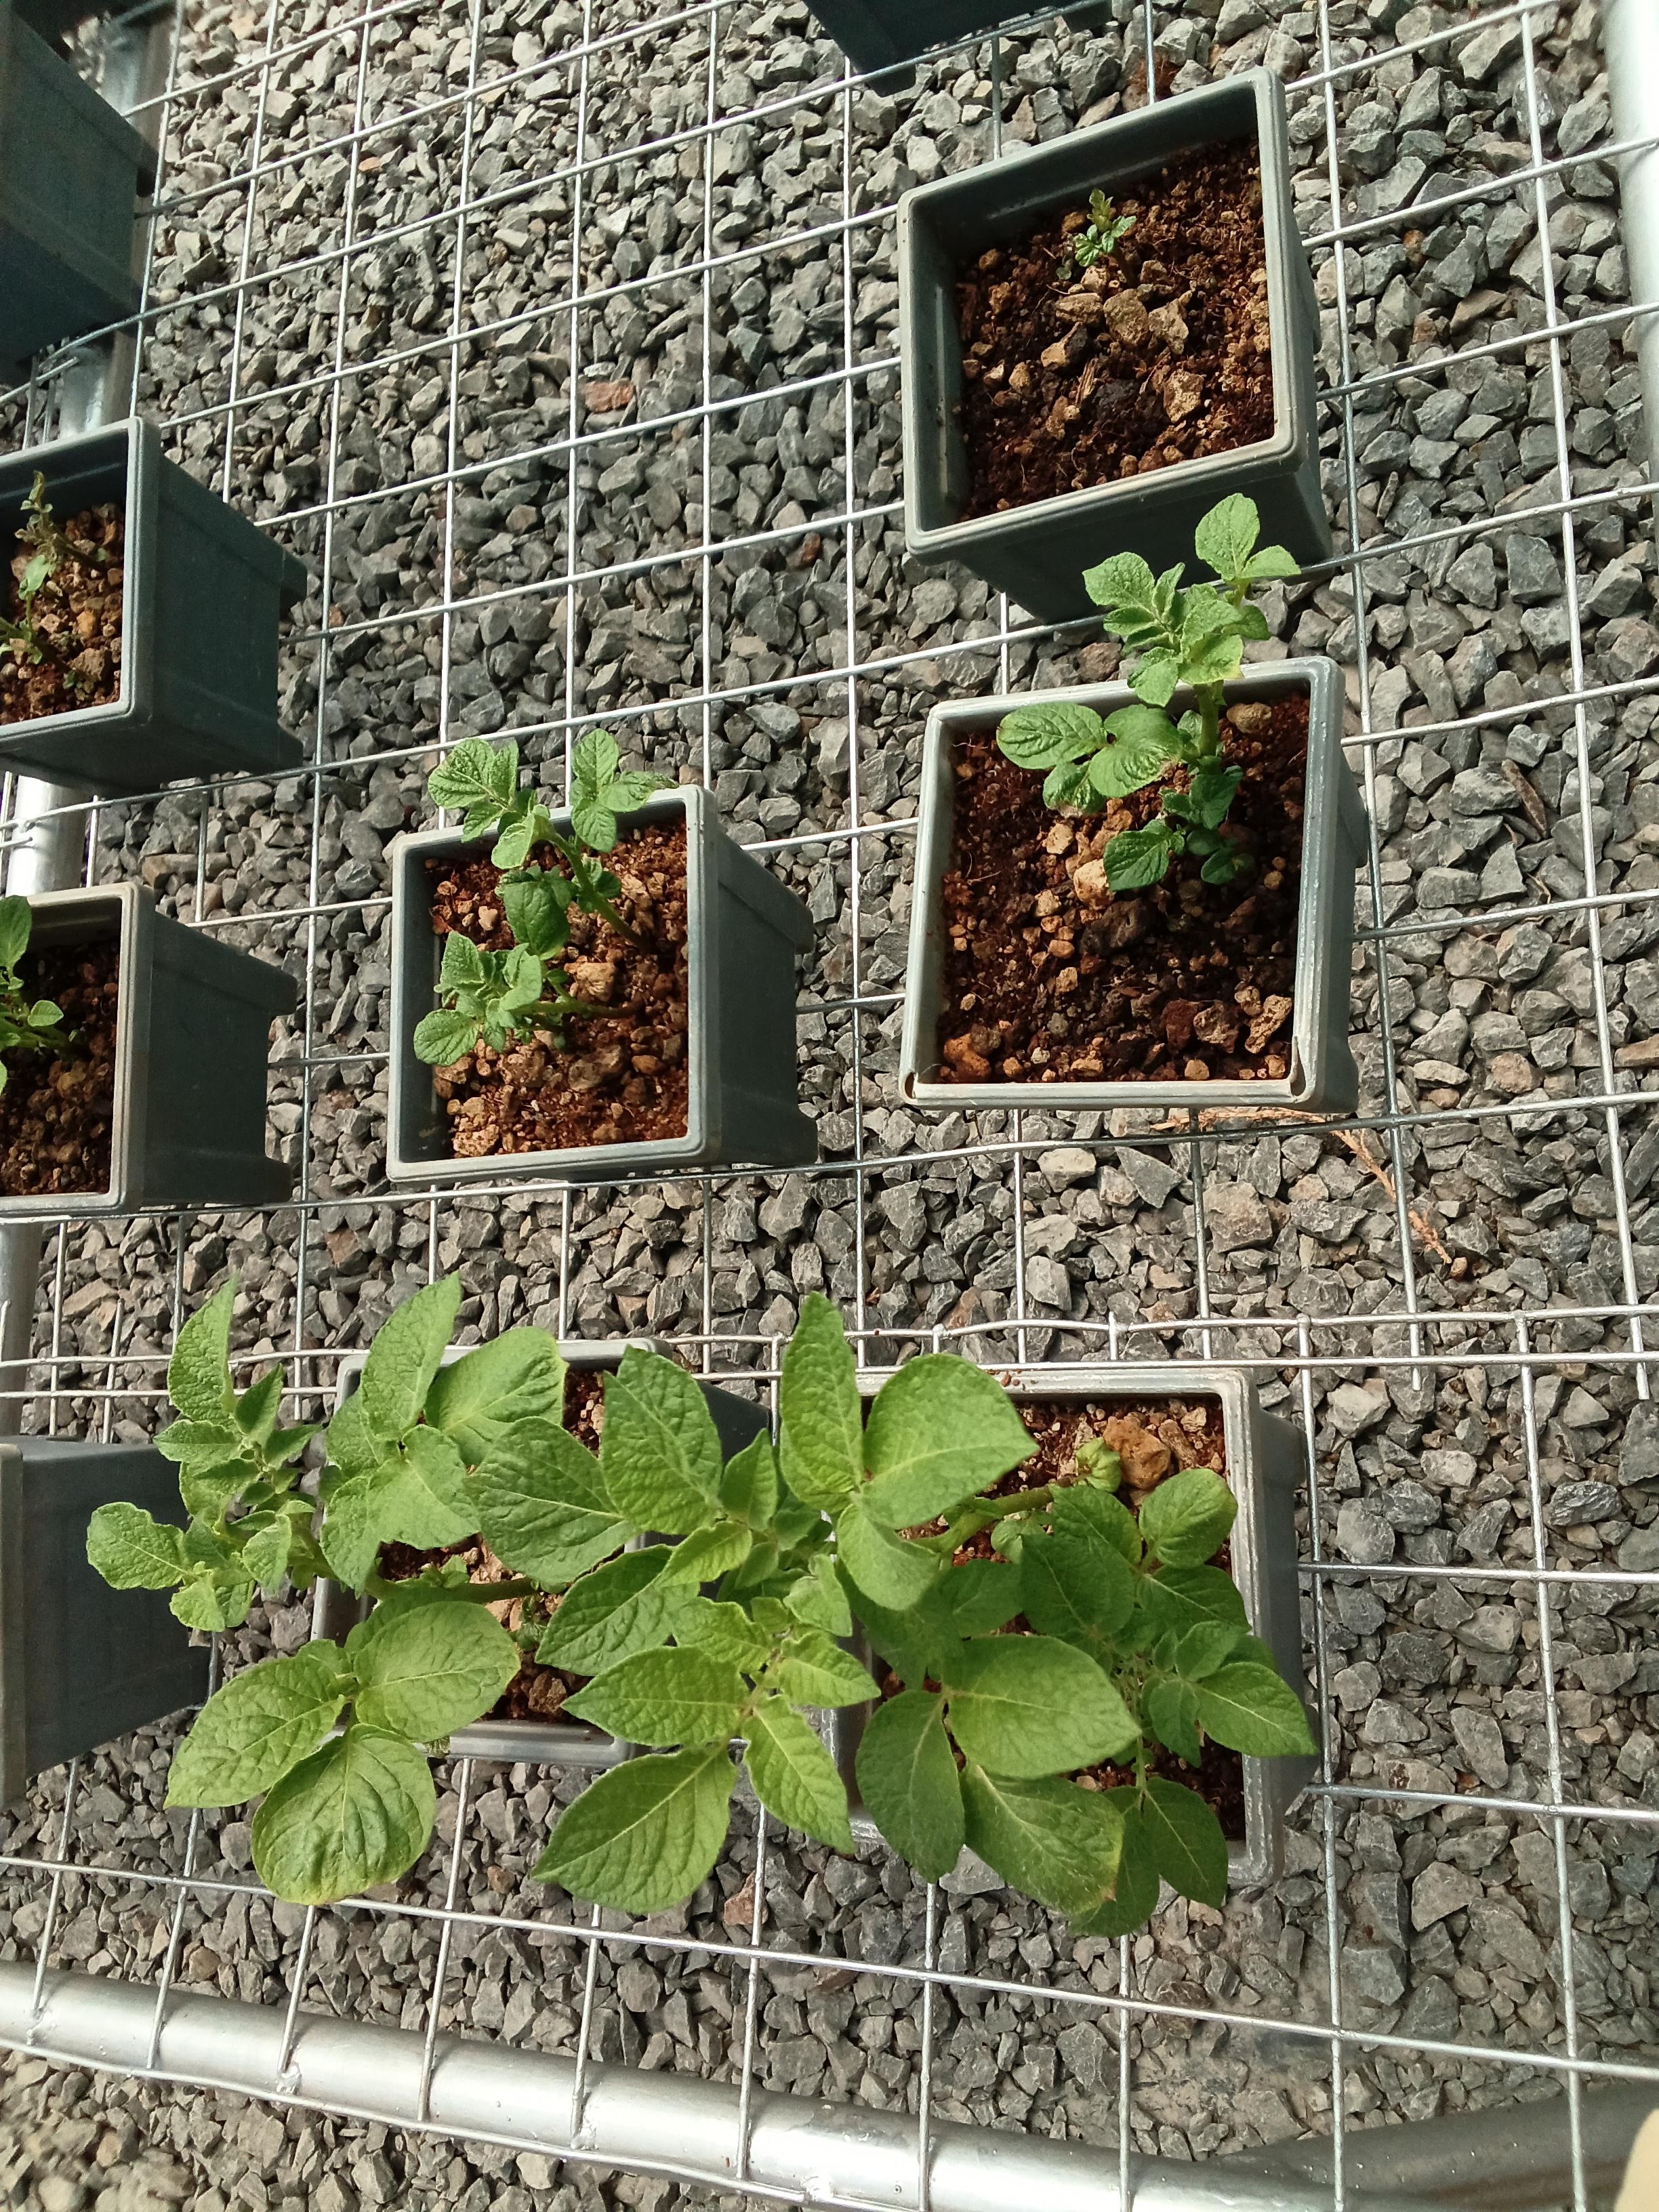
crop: potato
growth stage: emergence
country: Kenya
